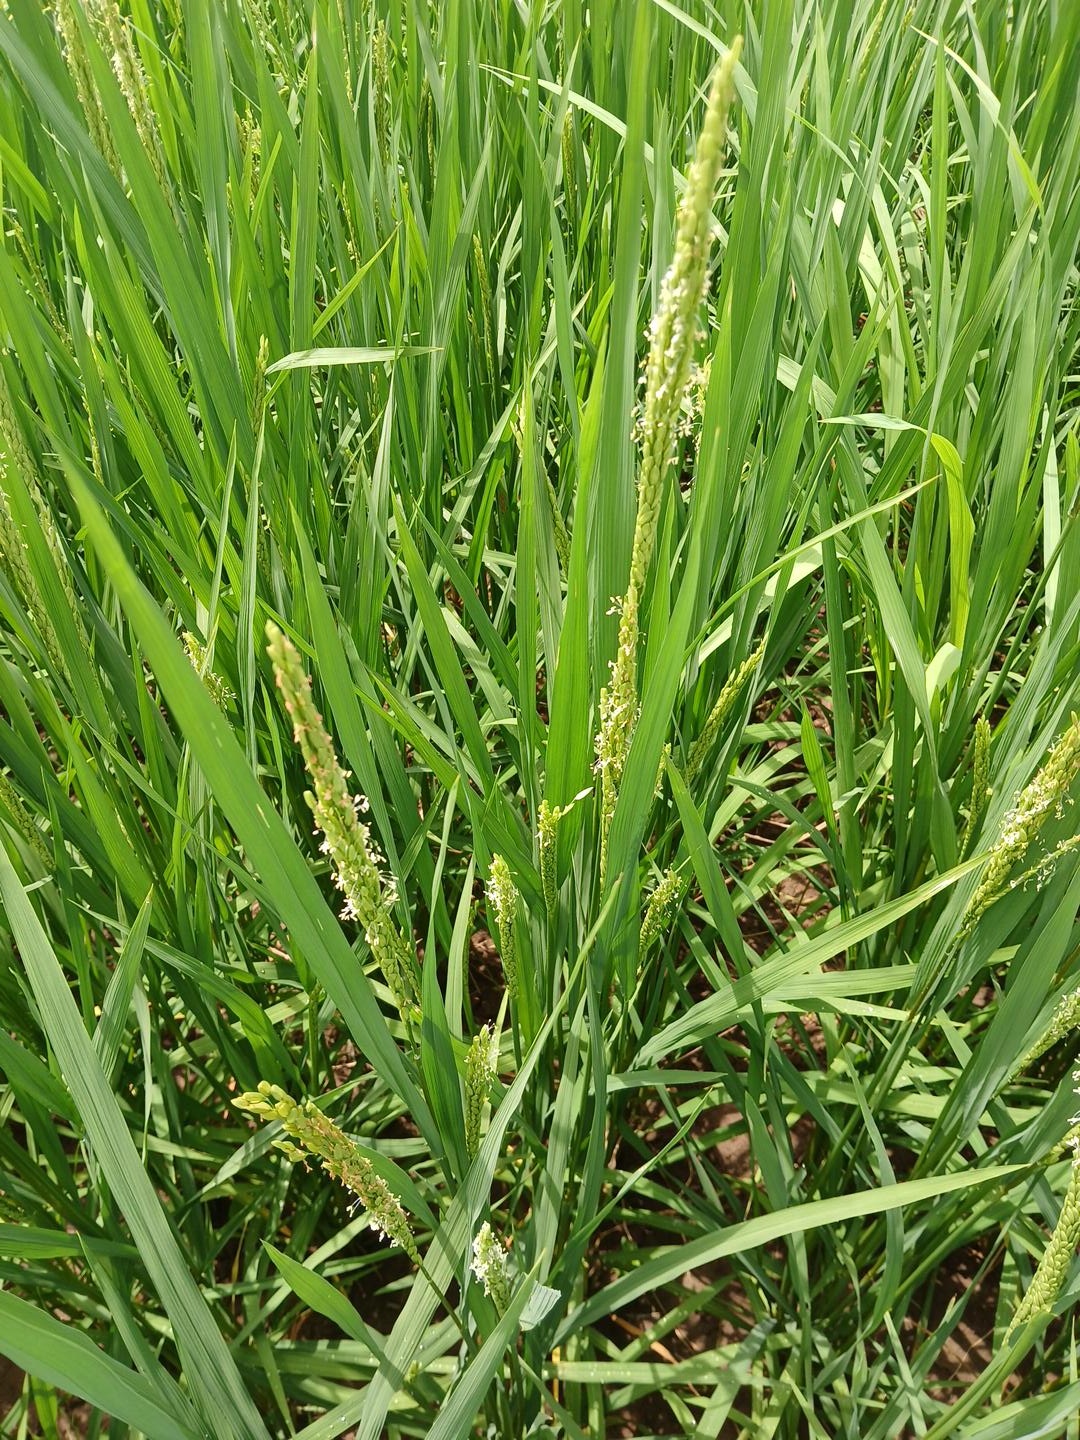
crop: rice
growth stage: flowering
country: Côte d'Ivoire
